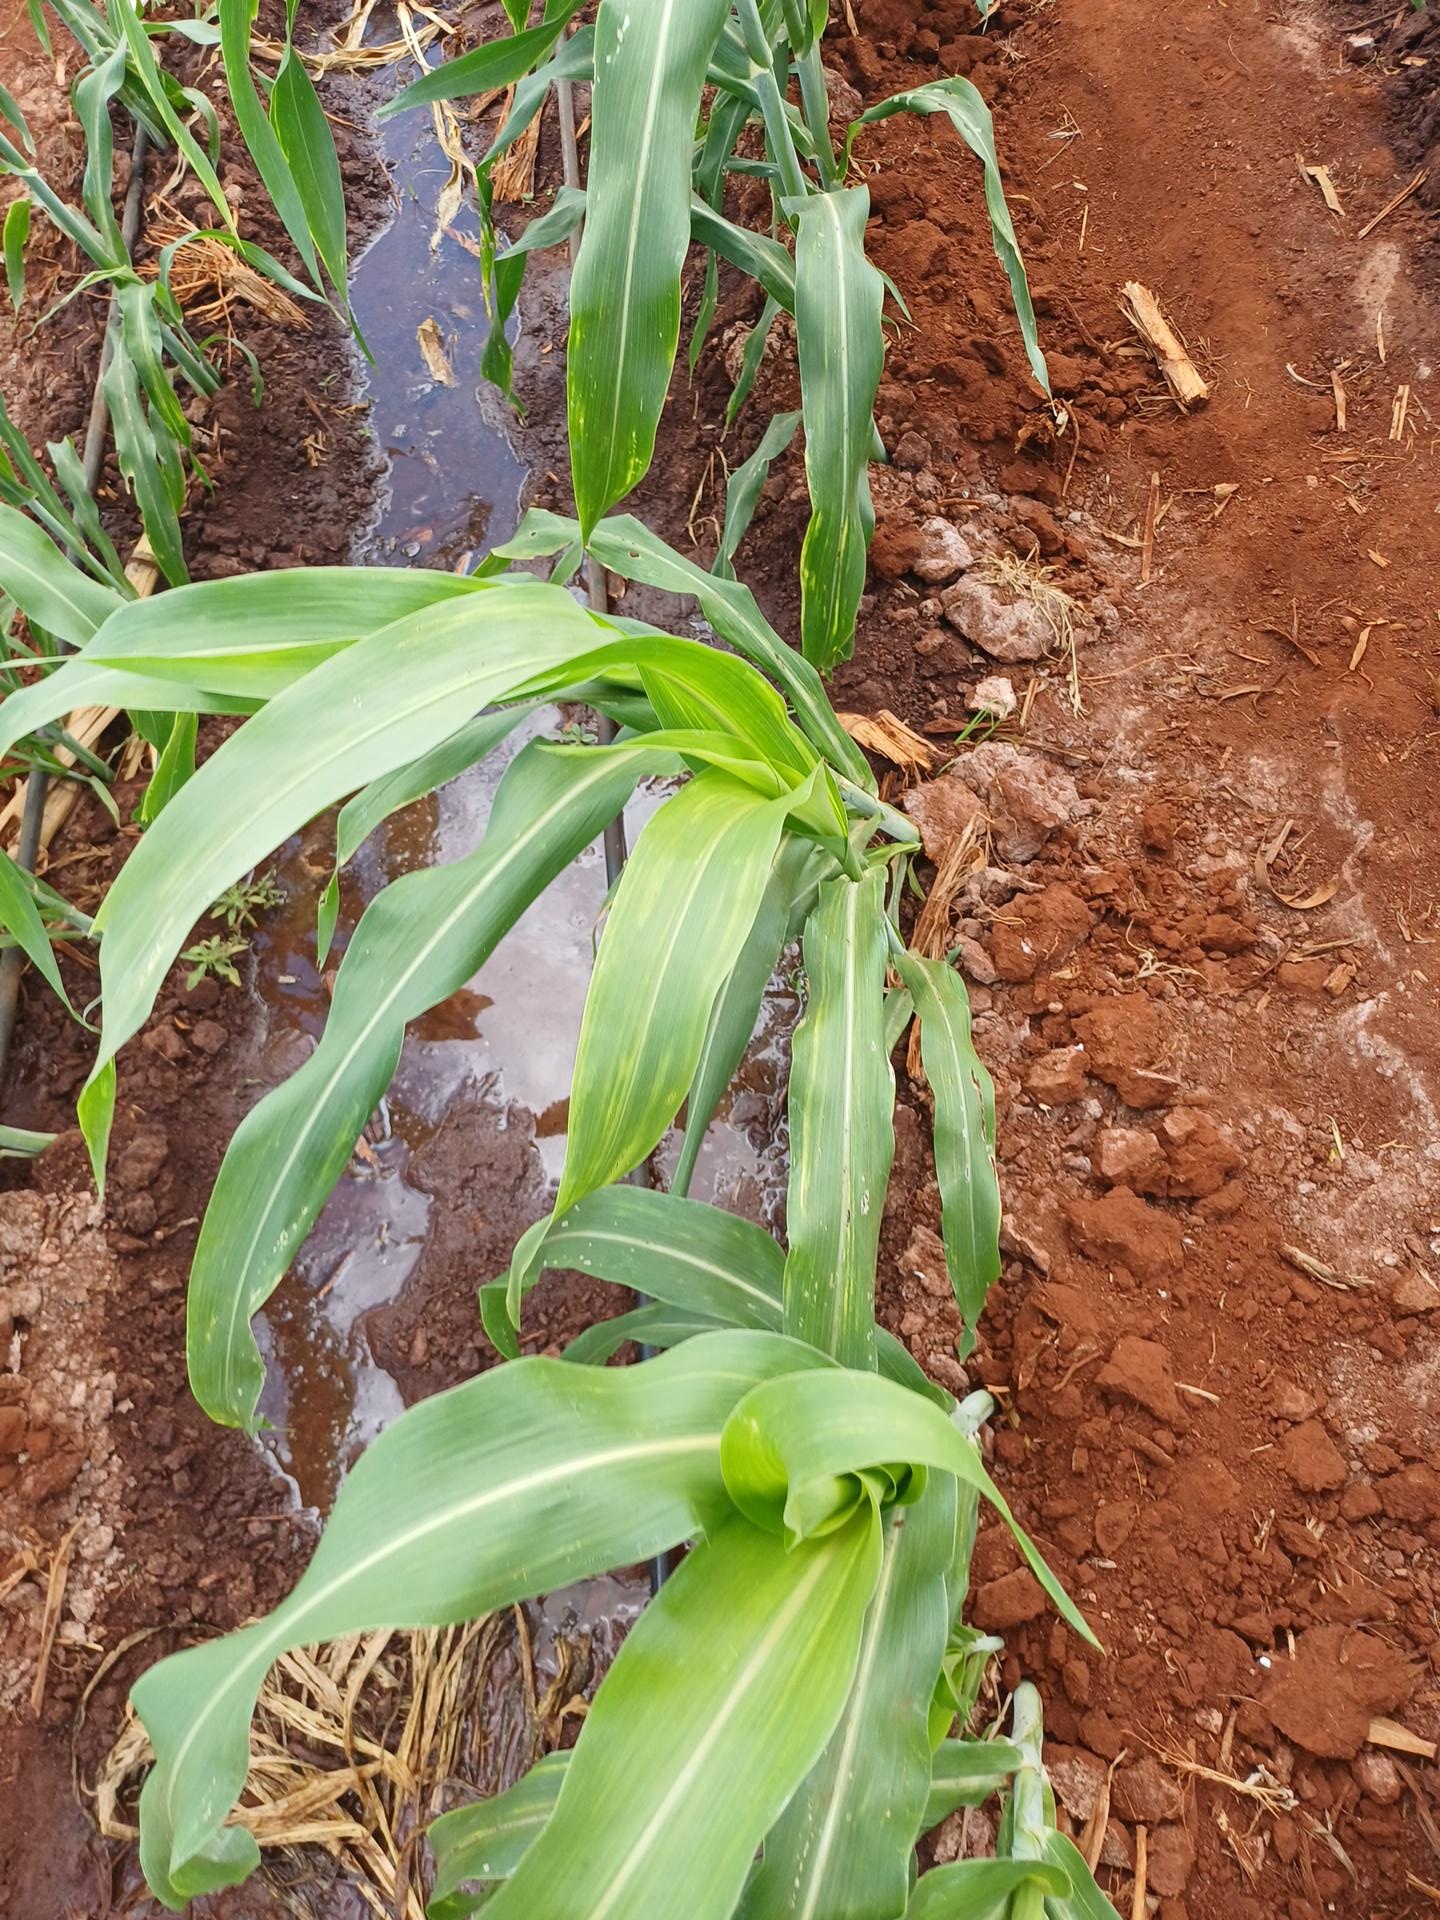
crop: sorghum
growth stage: vegetative
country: Kenya
